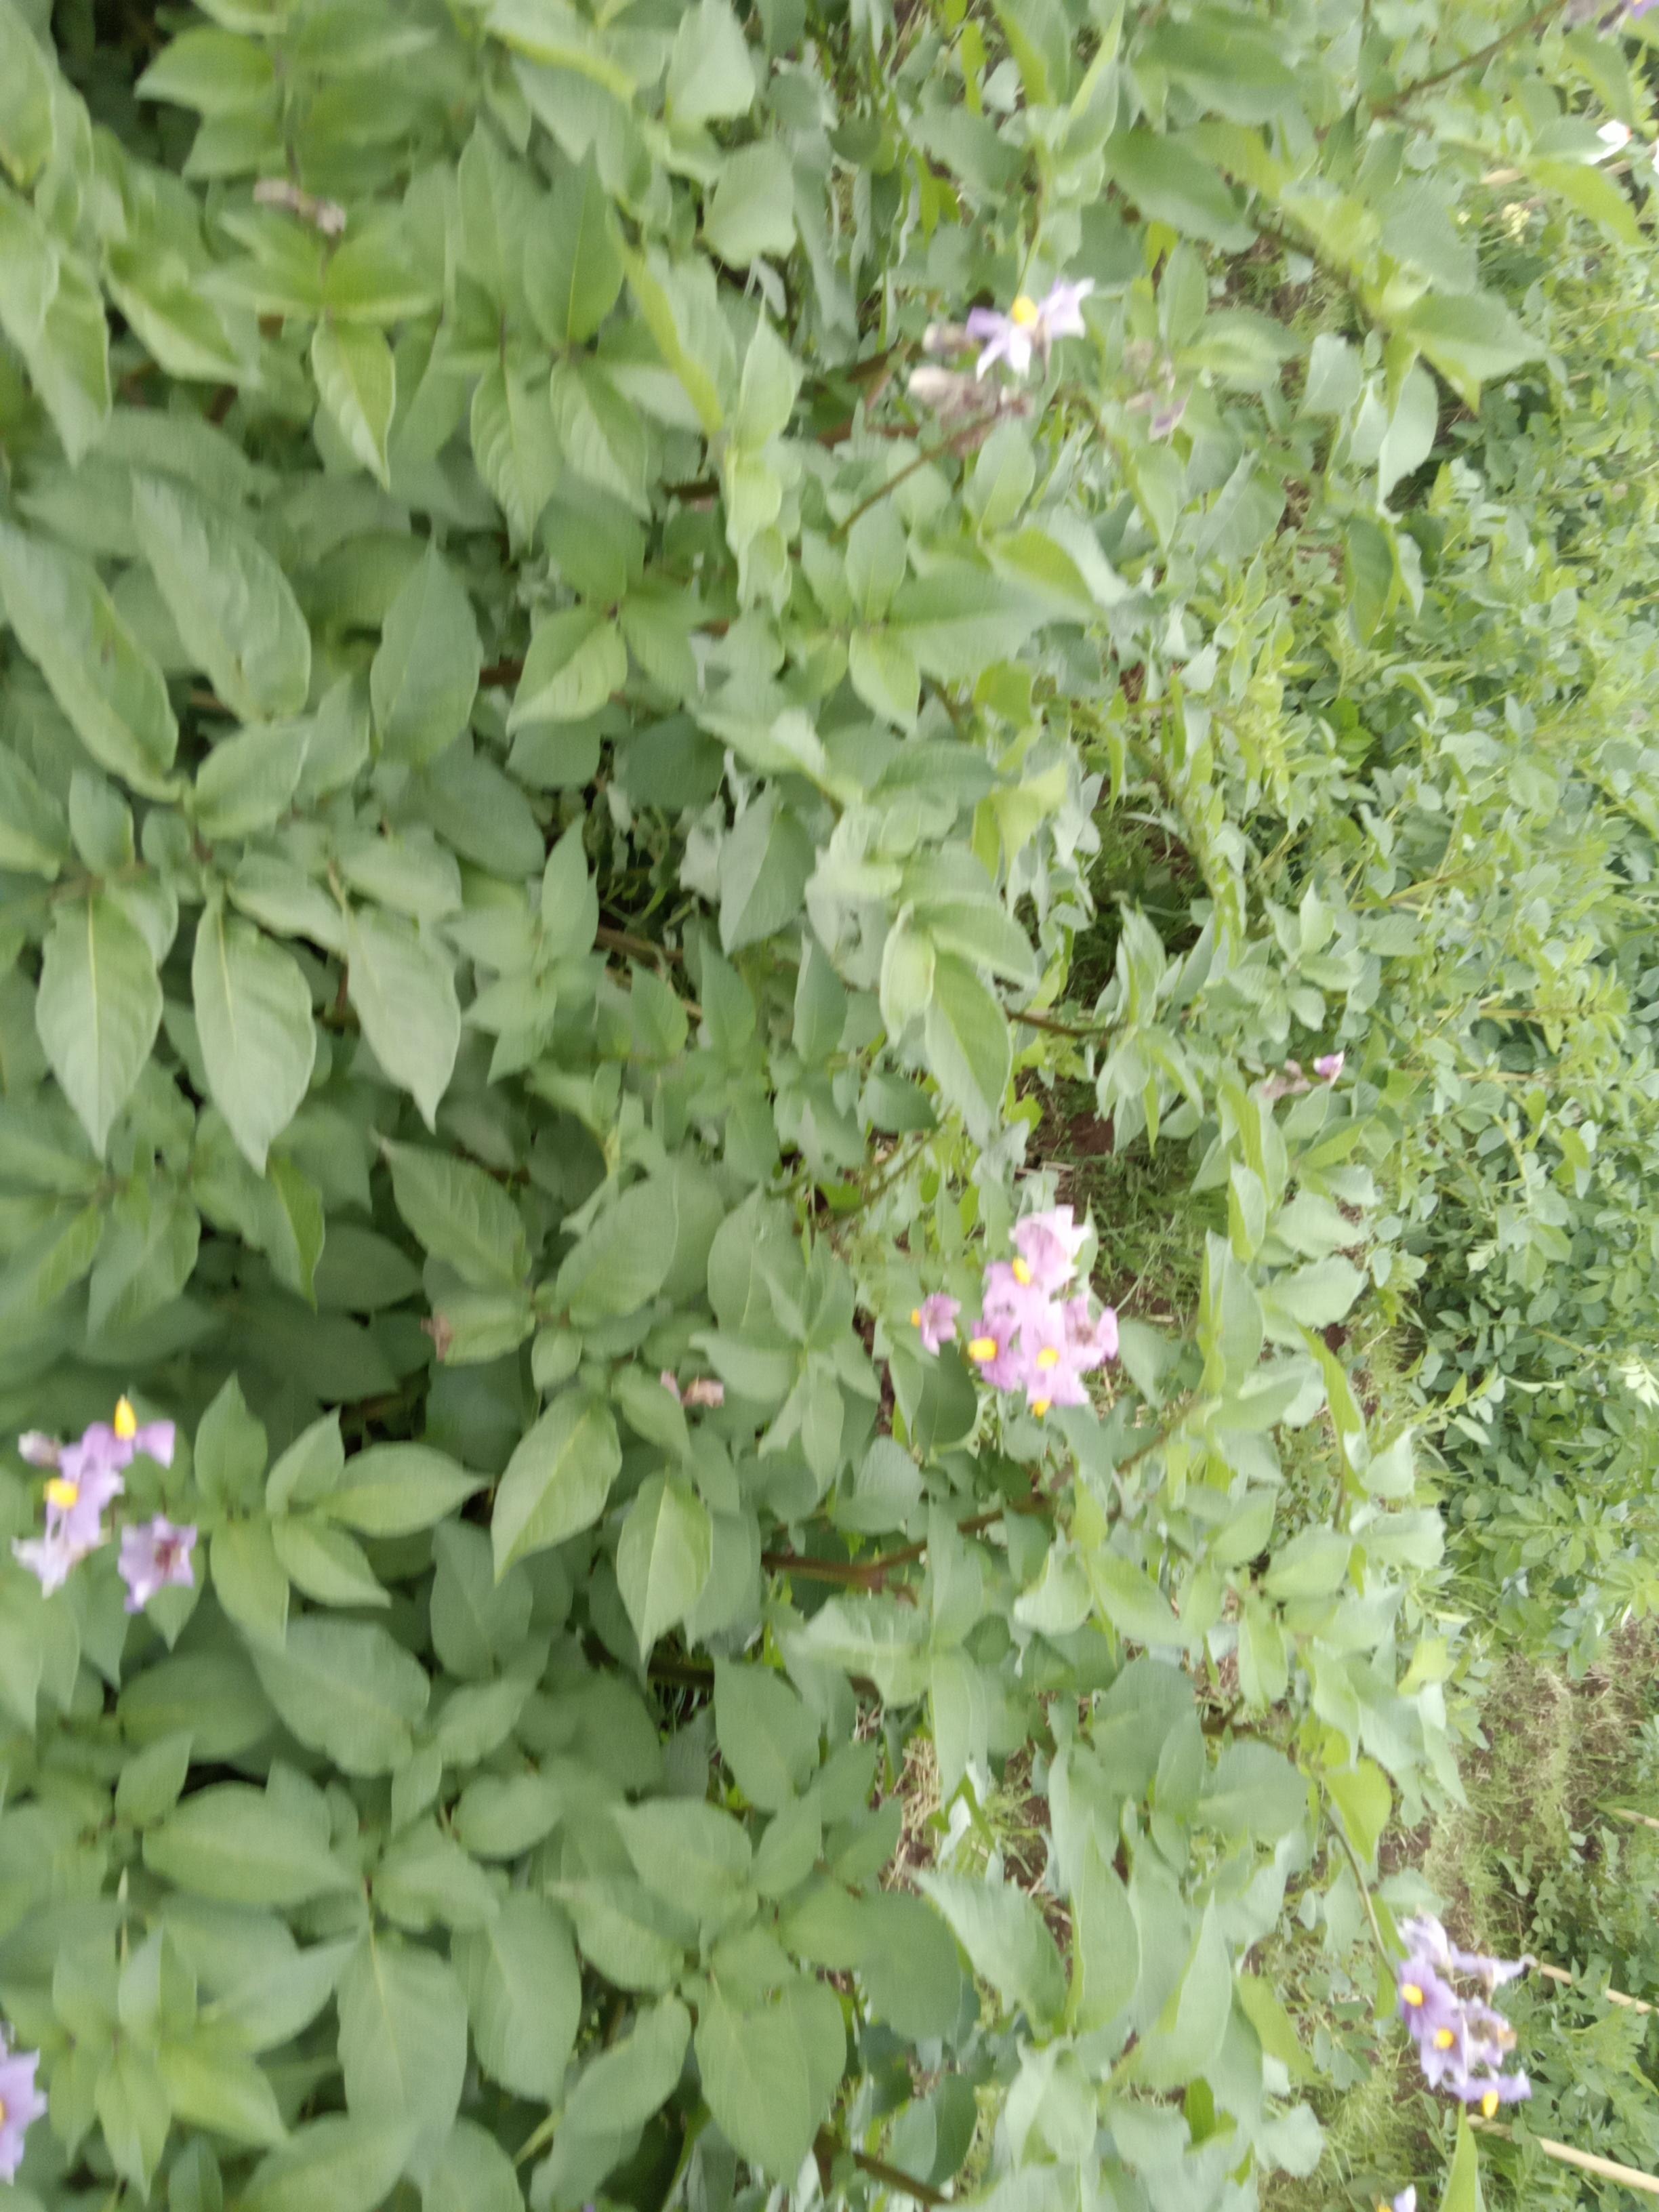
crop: potato
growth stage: flowering
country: Kenya
